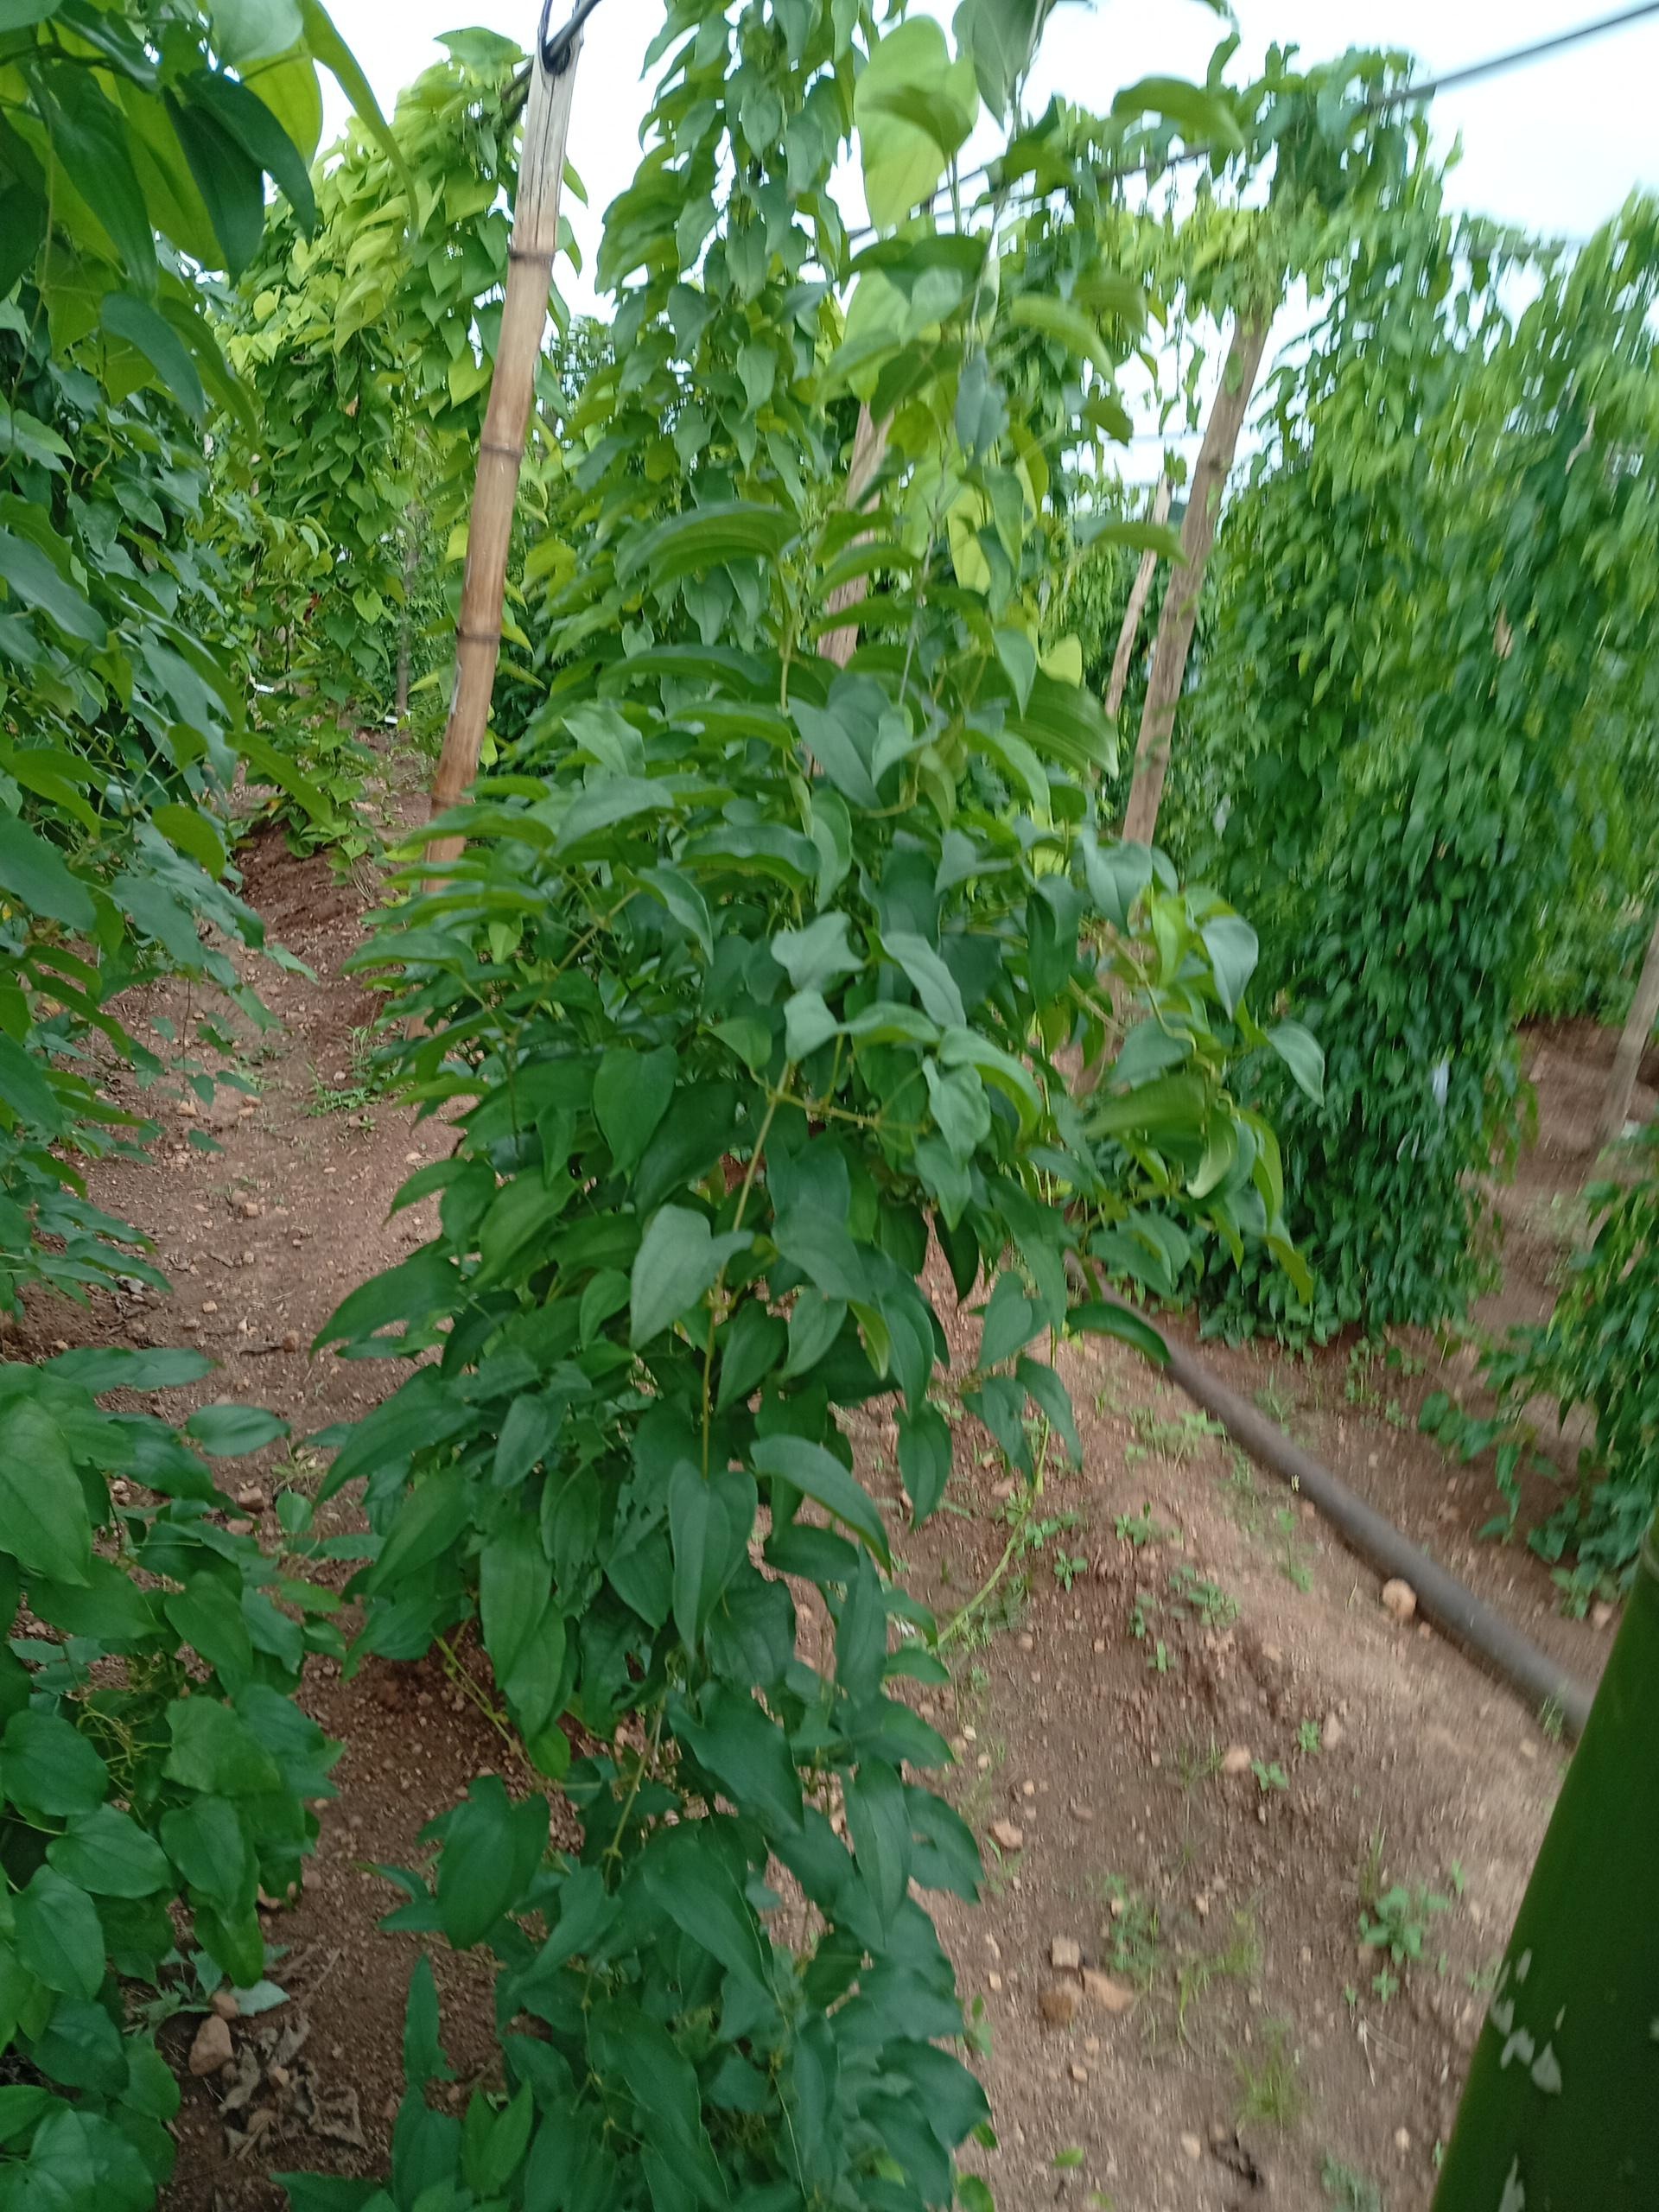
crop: yam
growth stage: vegetative
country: Nigeria
